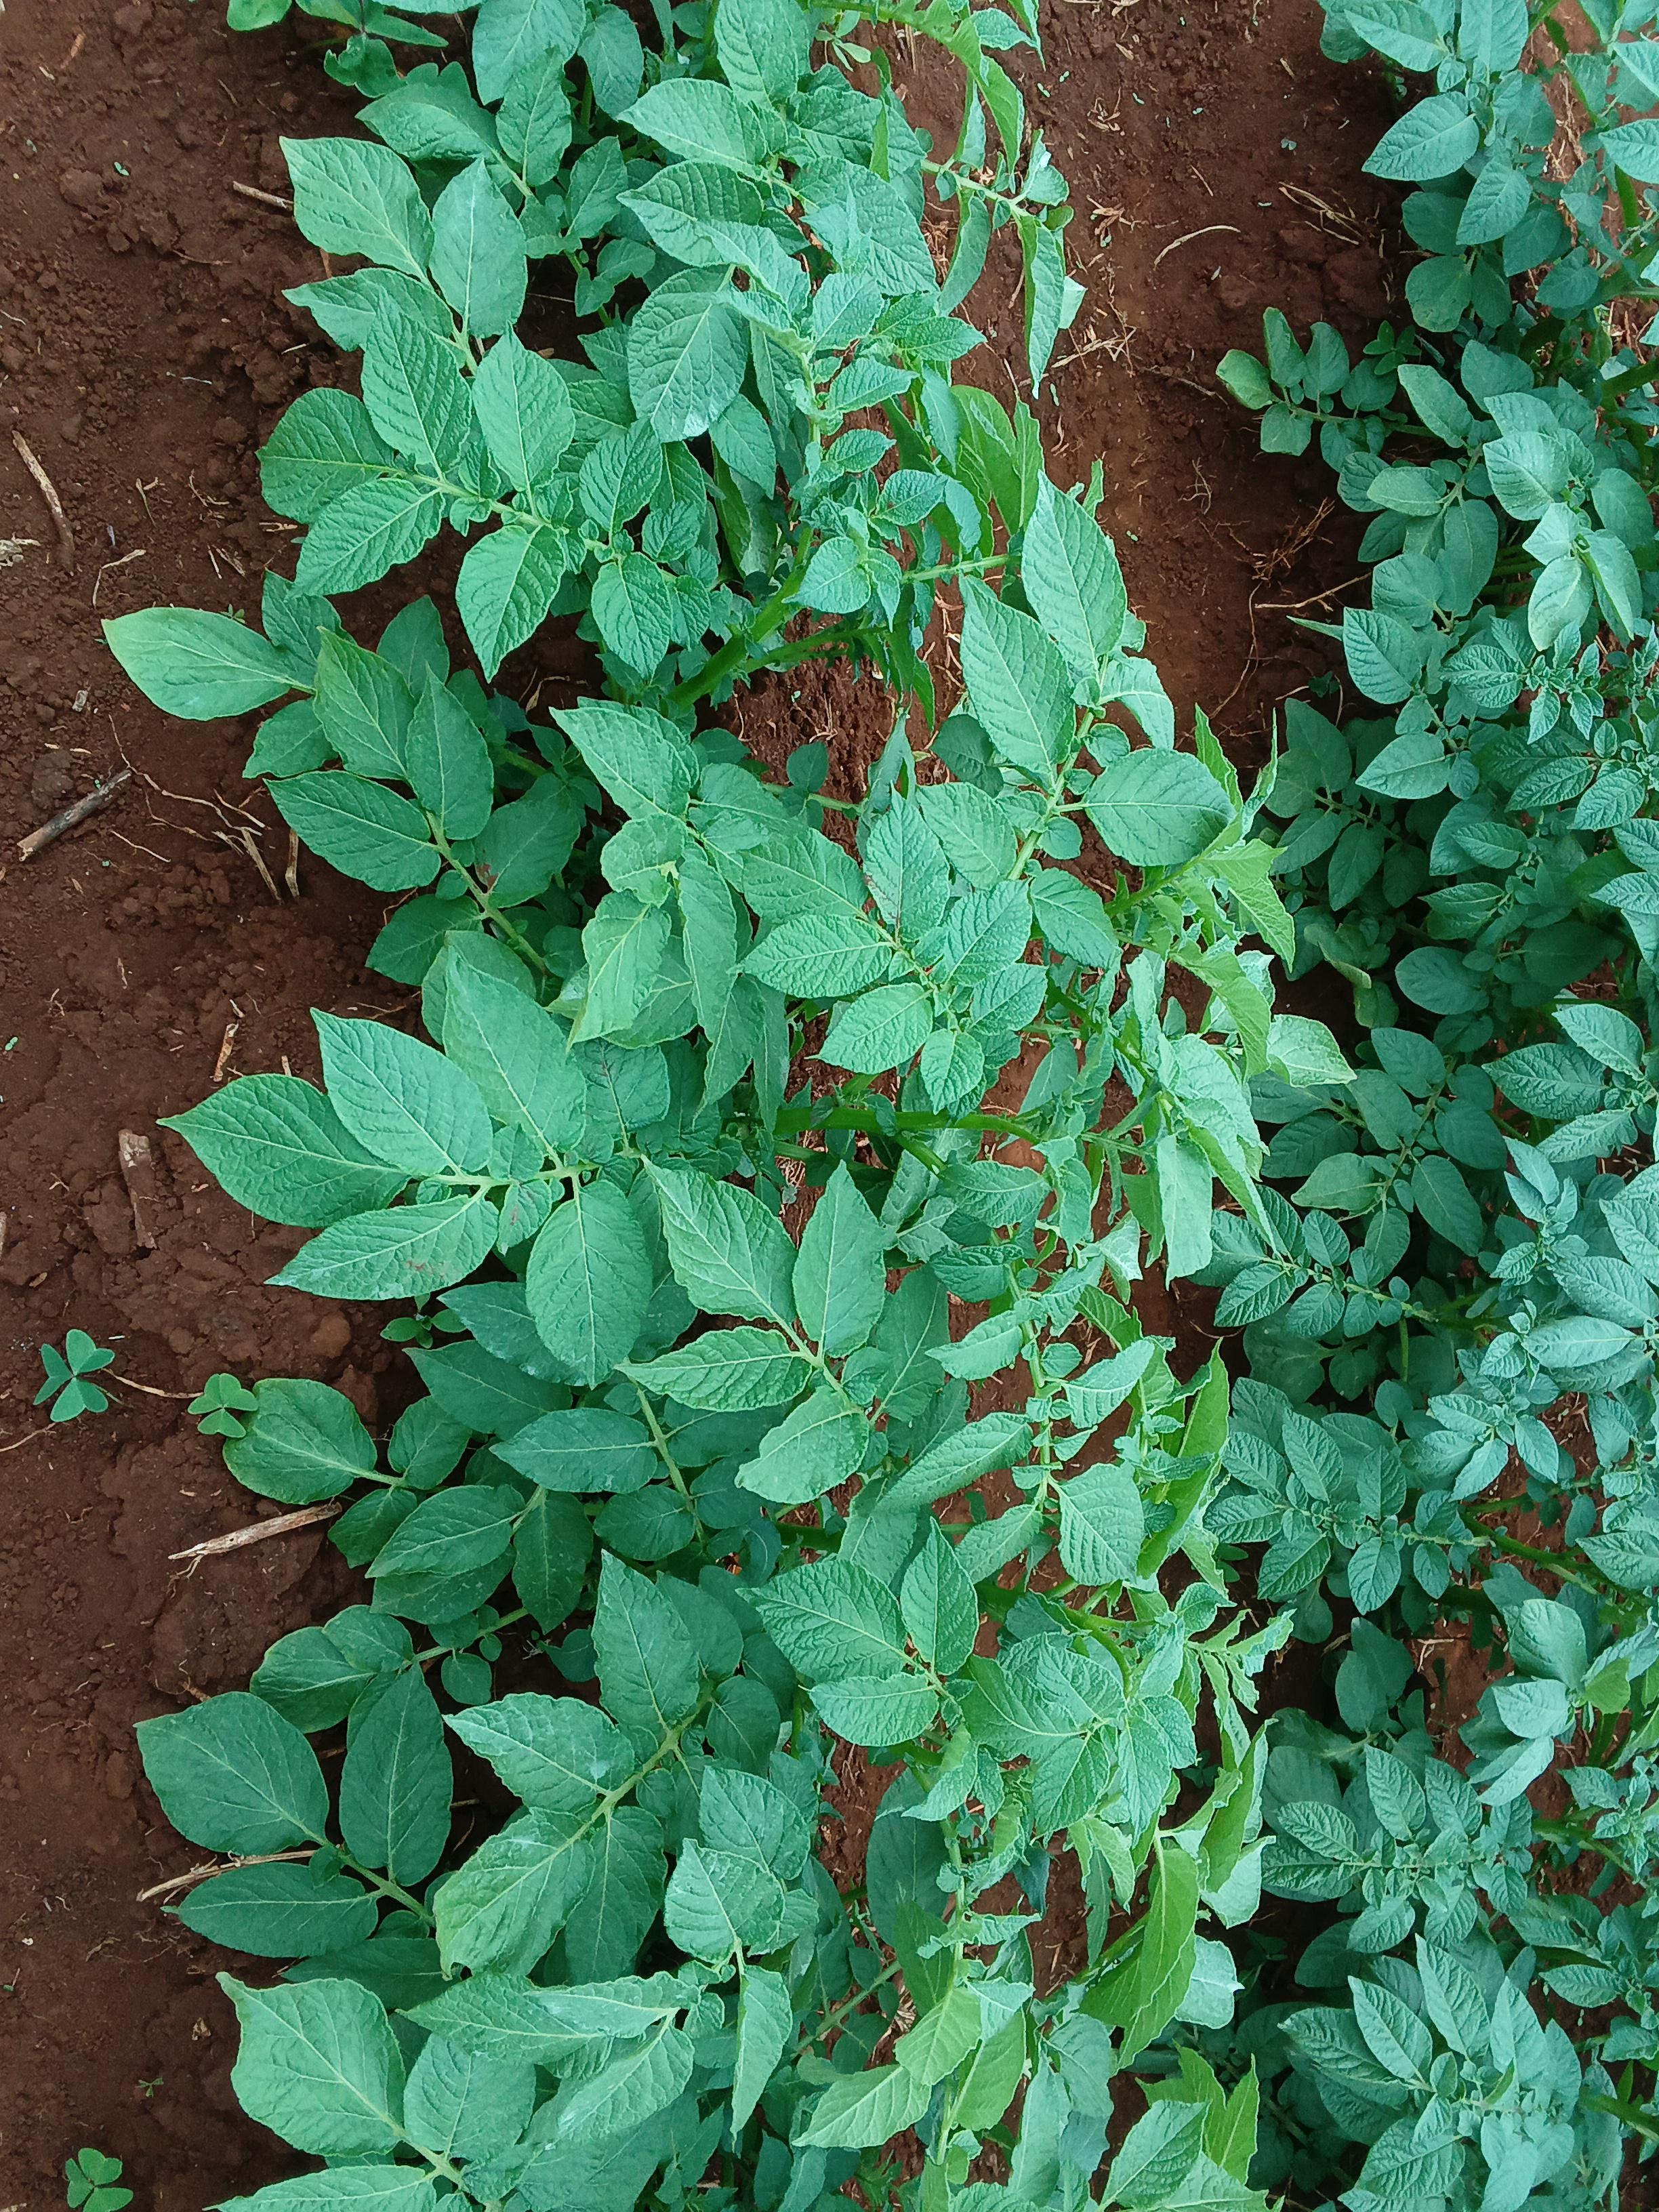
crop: potato
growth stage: vegetative
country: Kenya
